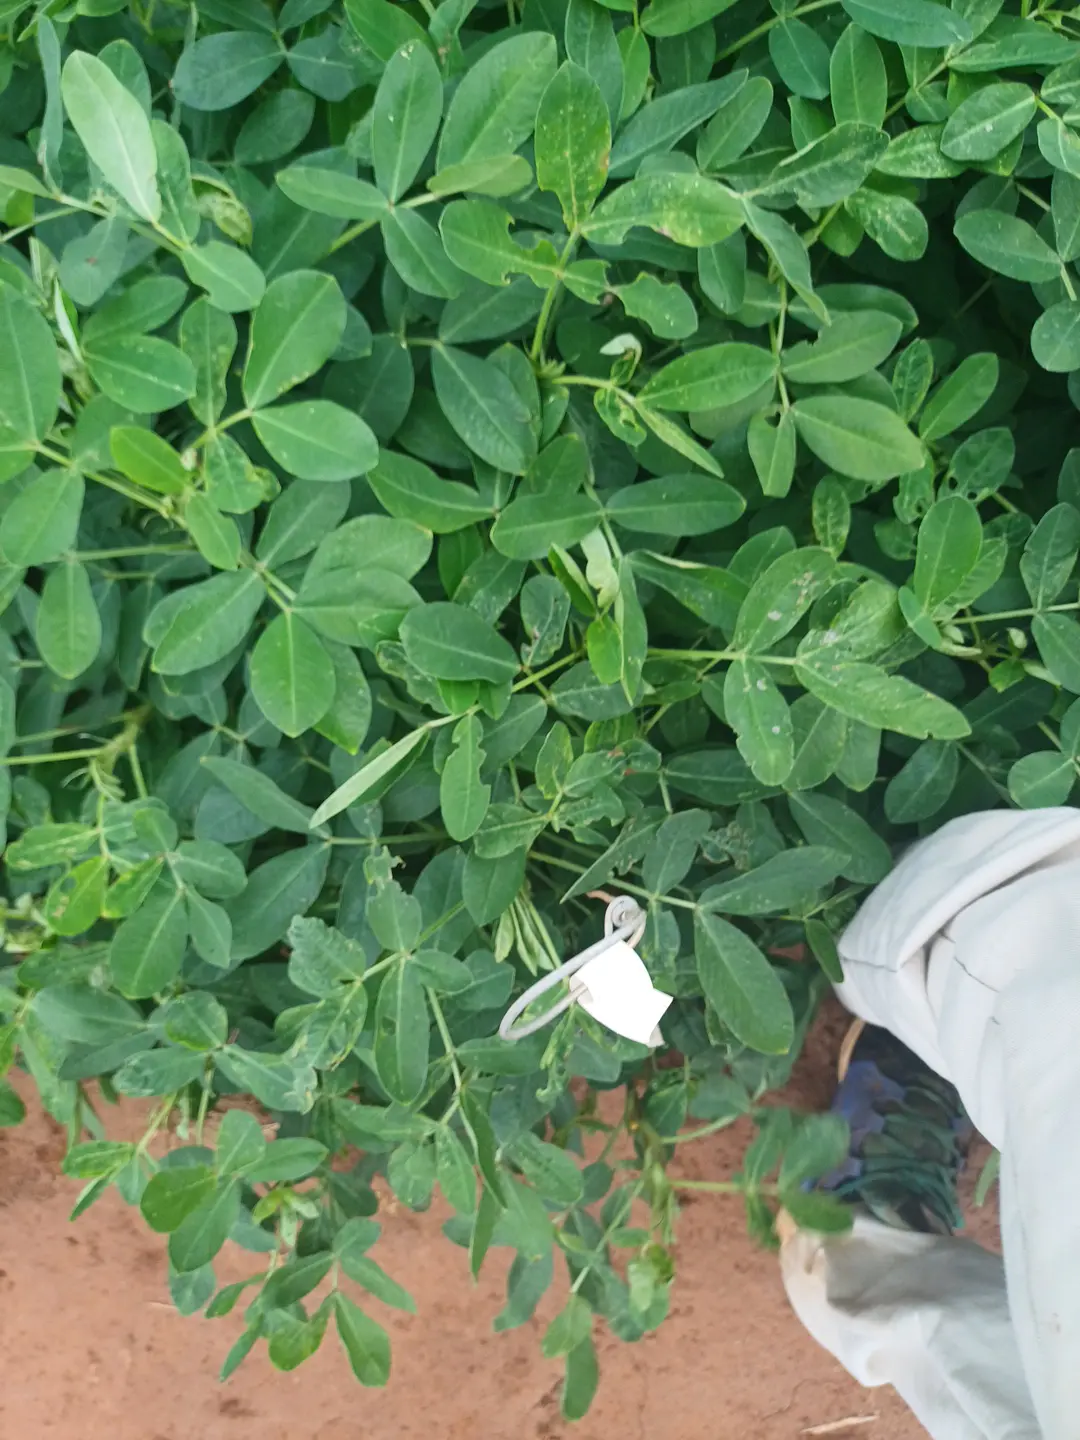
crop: groundnut
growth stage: pegging
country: Kenya
